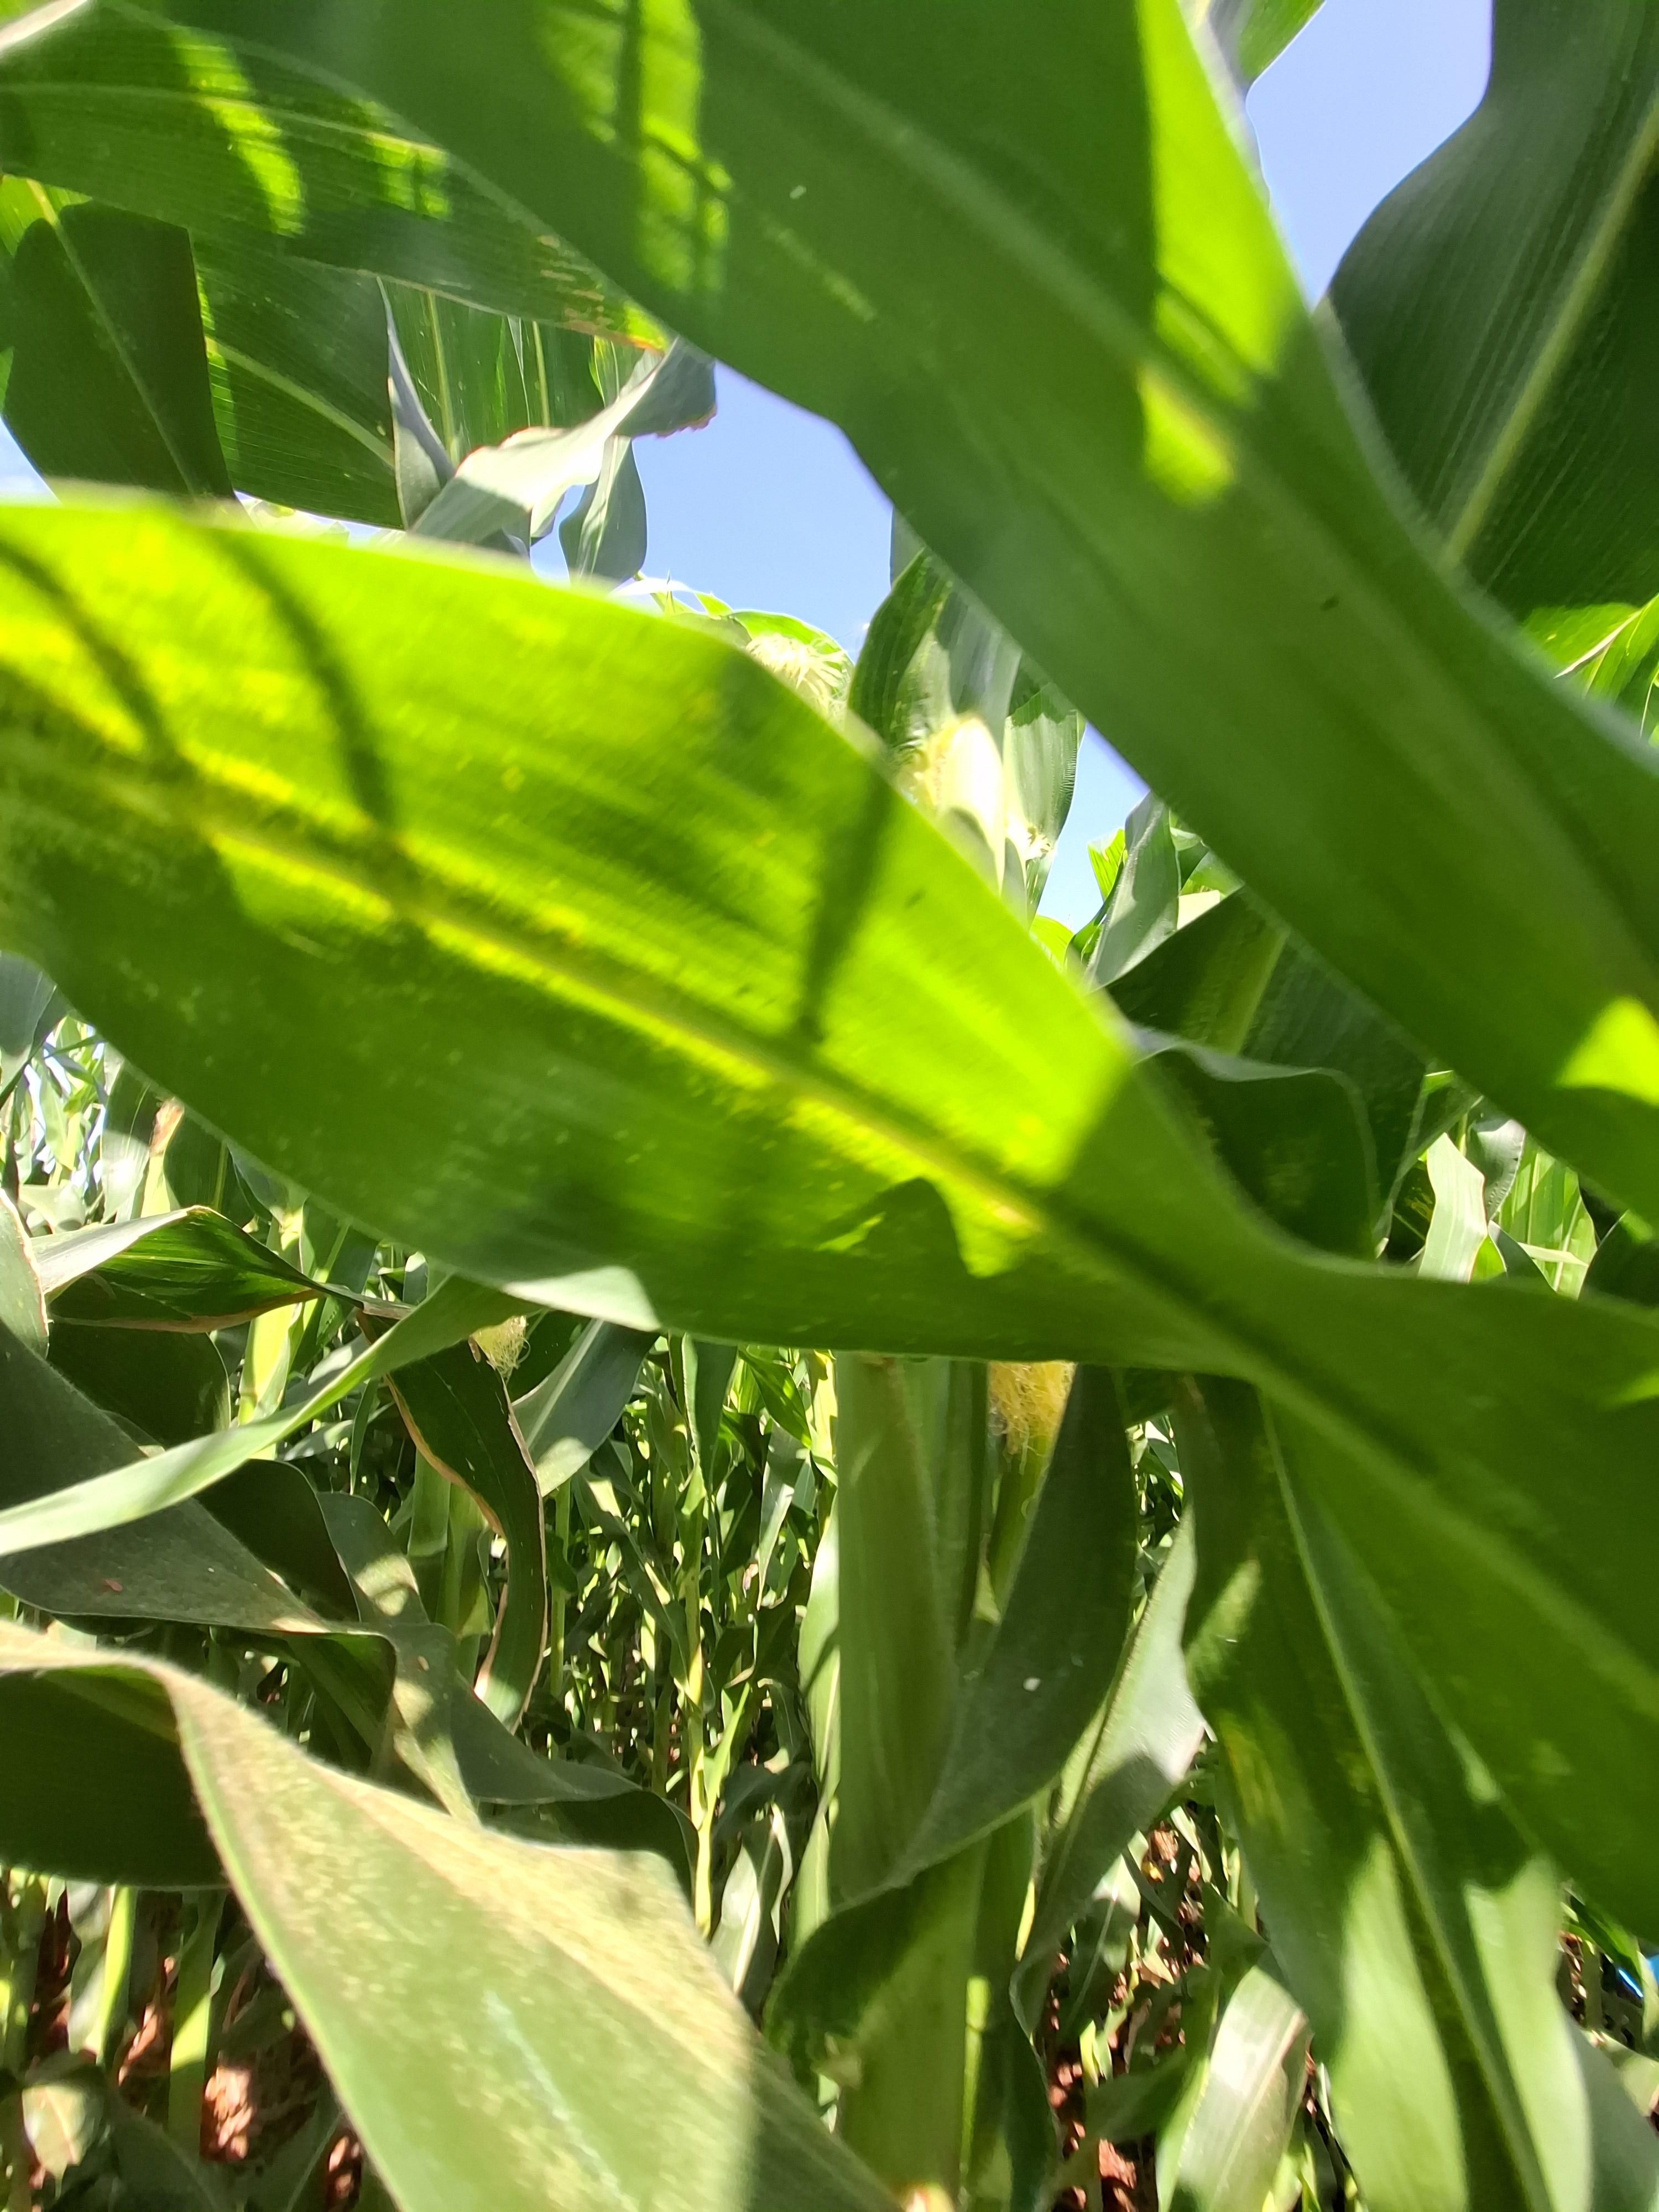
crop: maize
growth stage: flowering
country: Kenya
